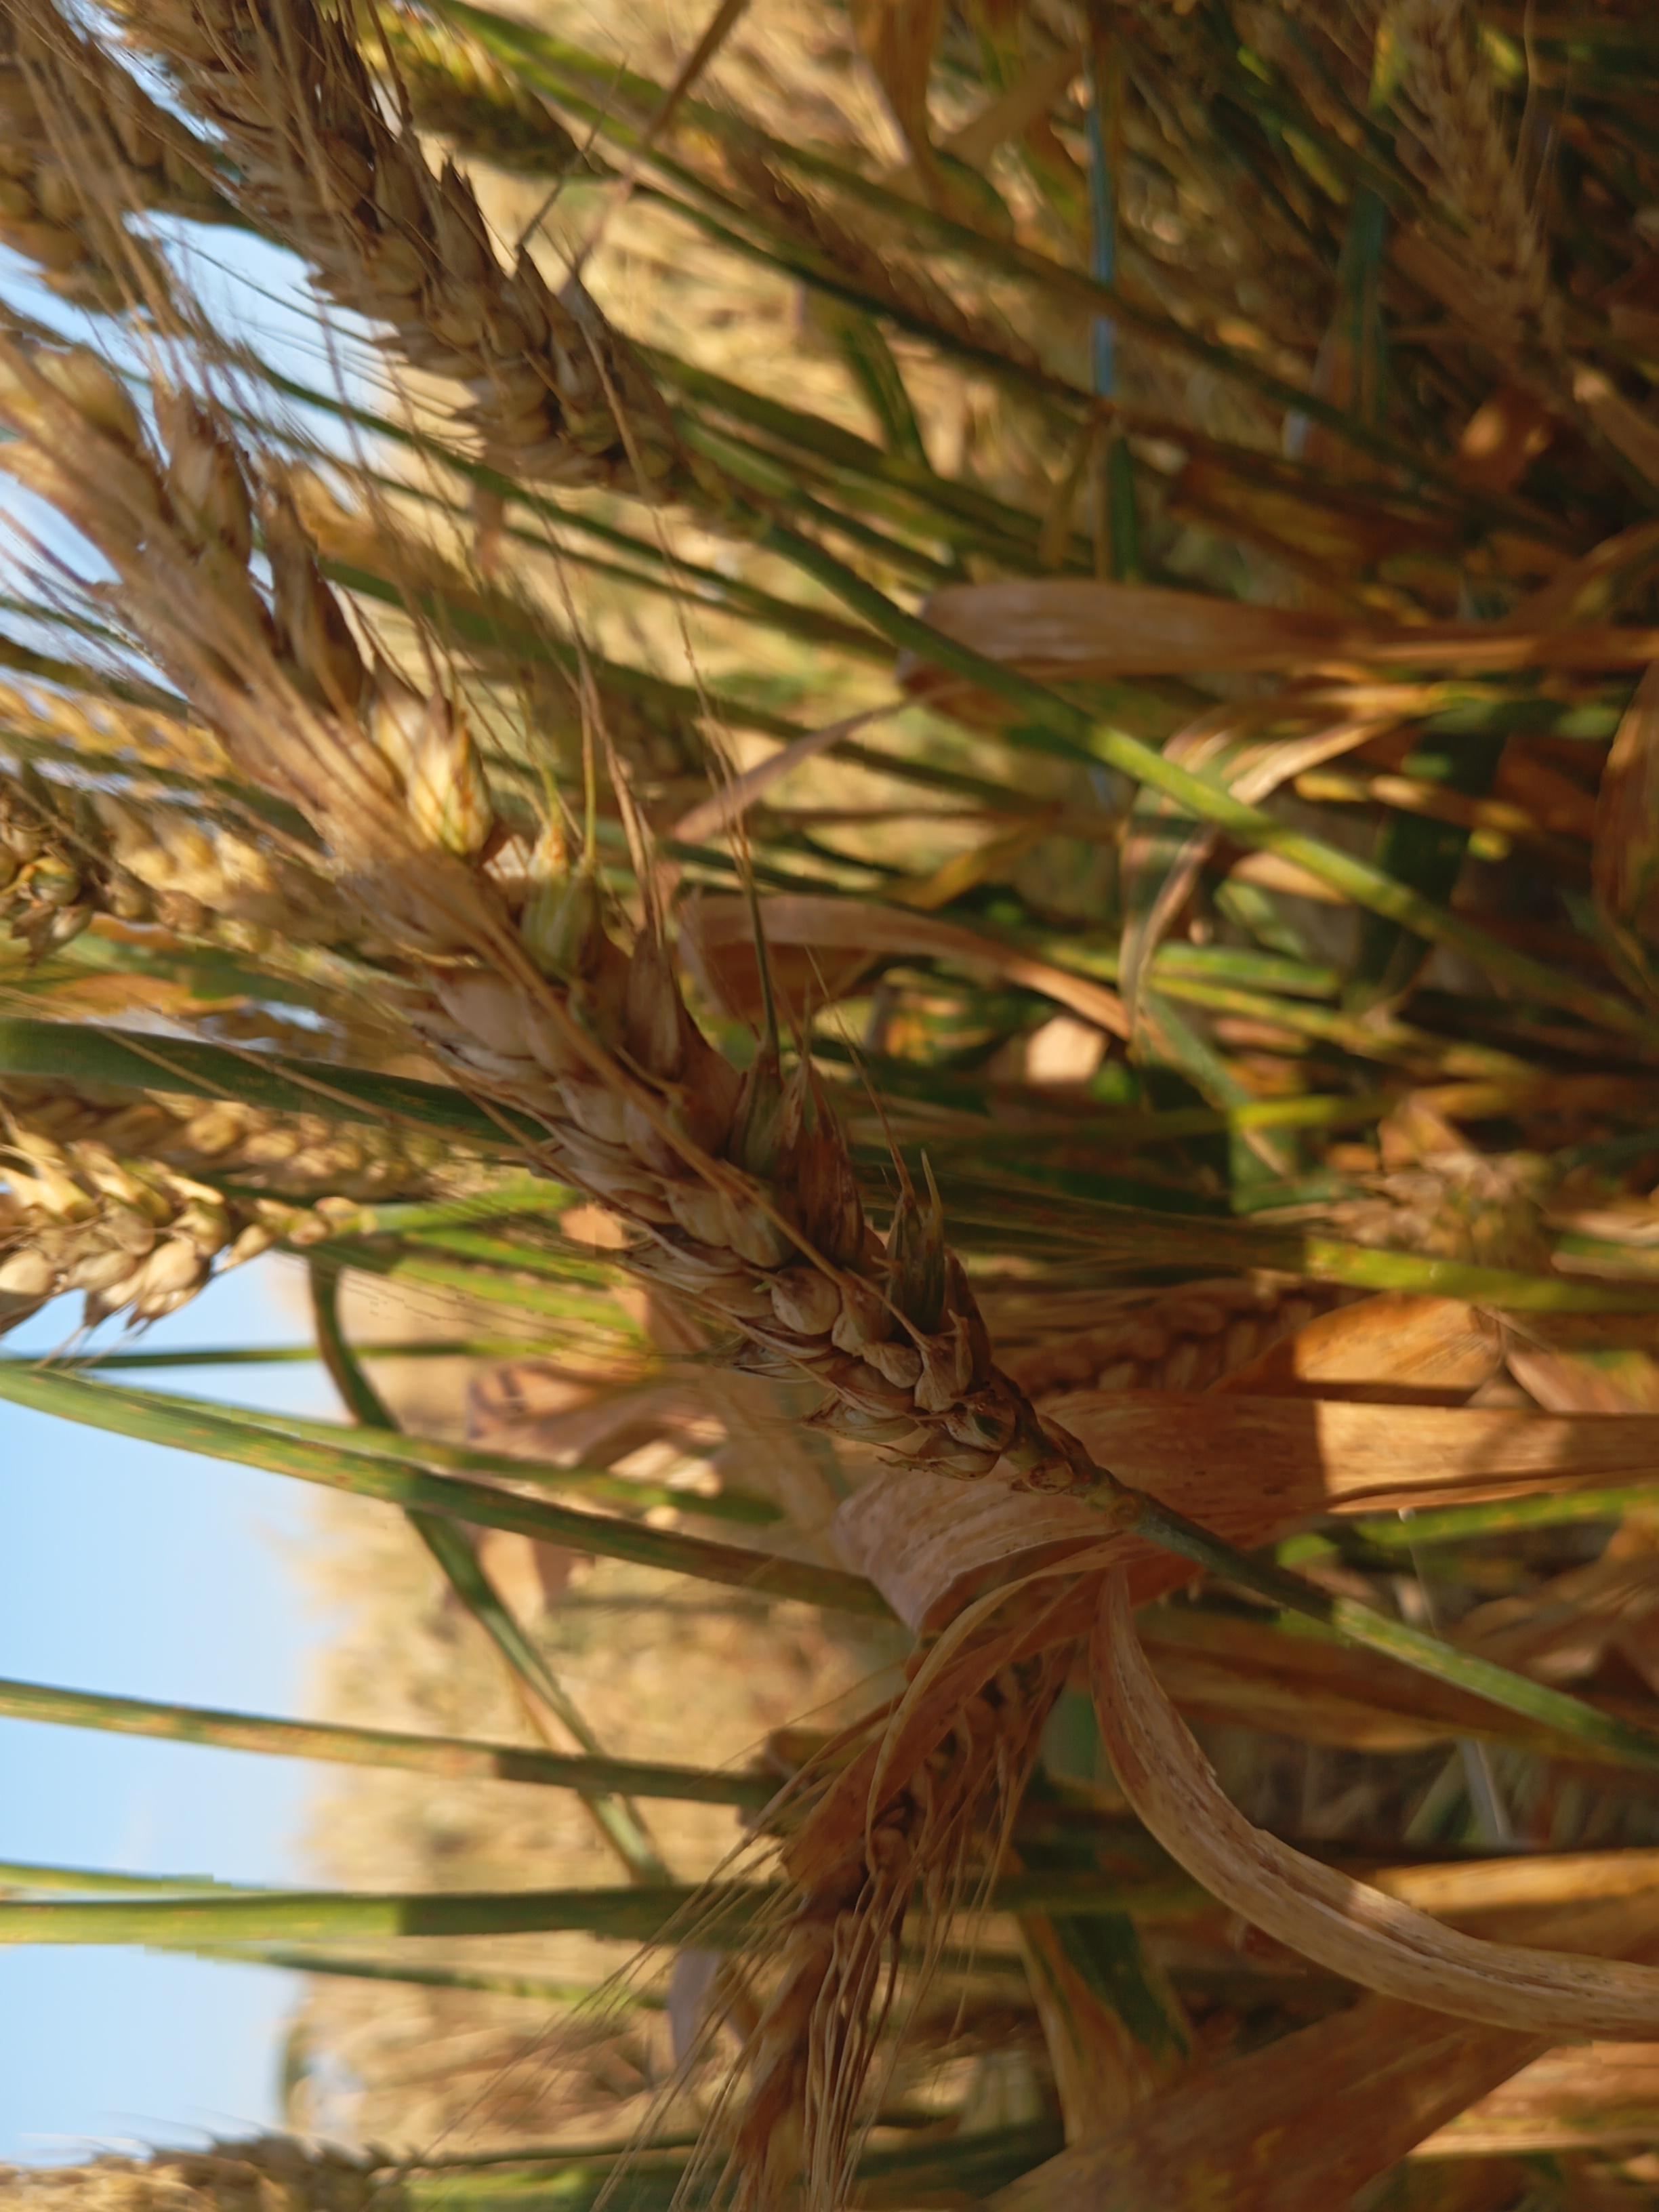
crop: wheat
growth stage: maturity
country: Kenya
